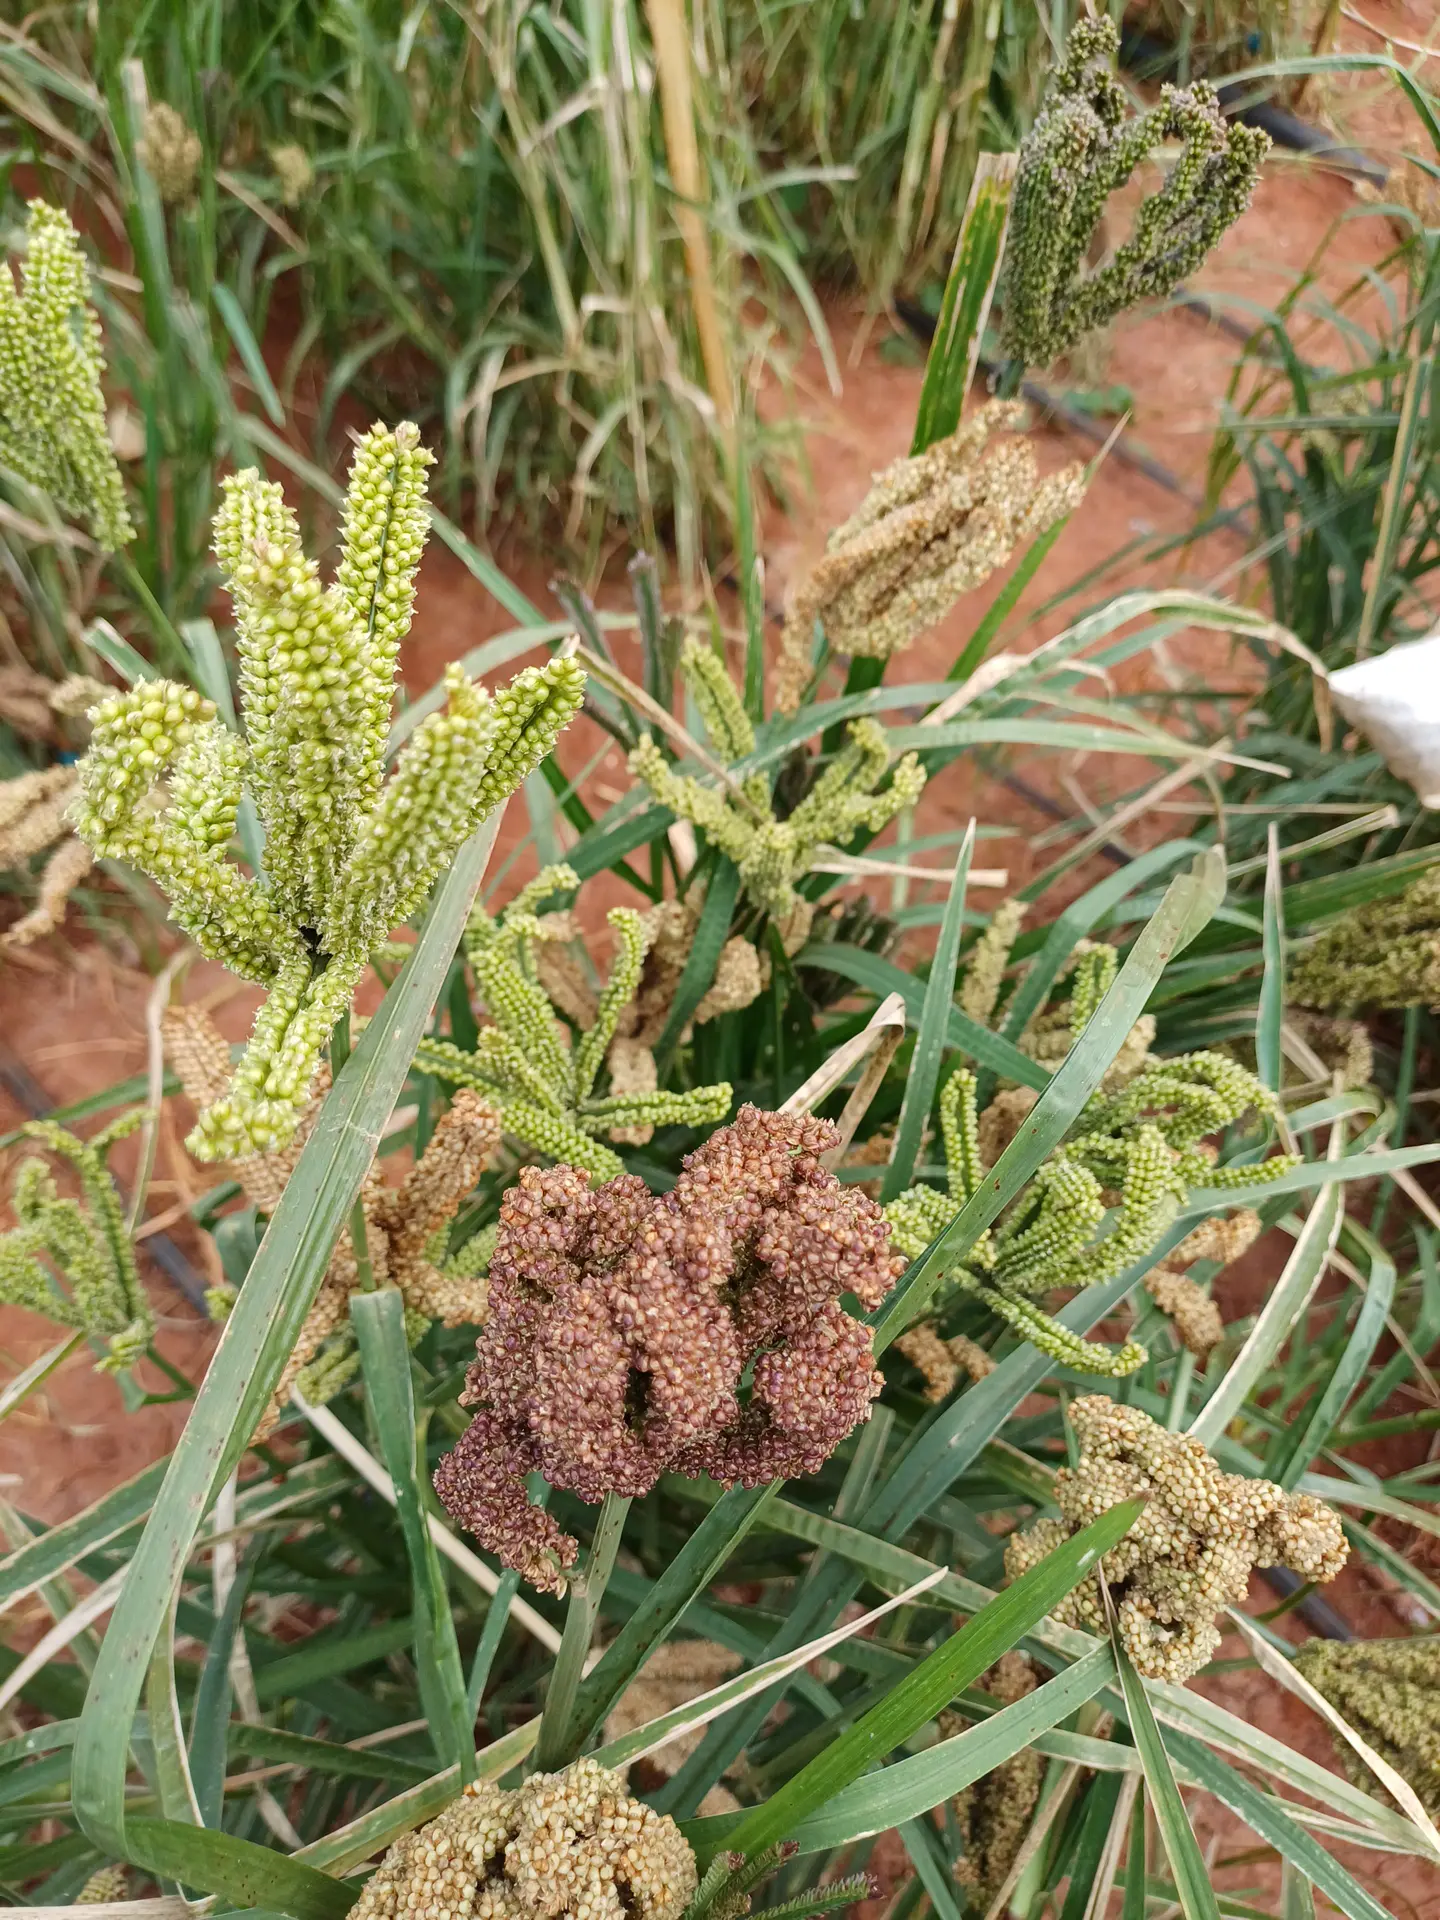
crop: finger millet
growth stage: filling grain
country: Kenya
